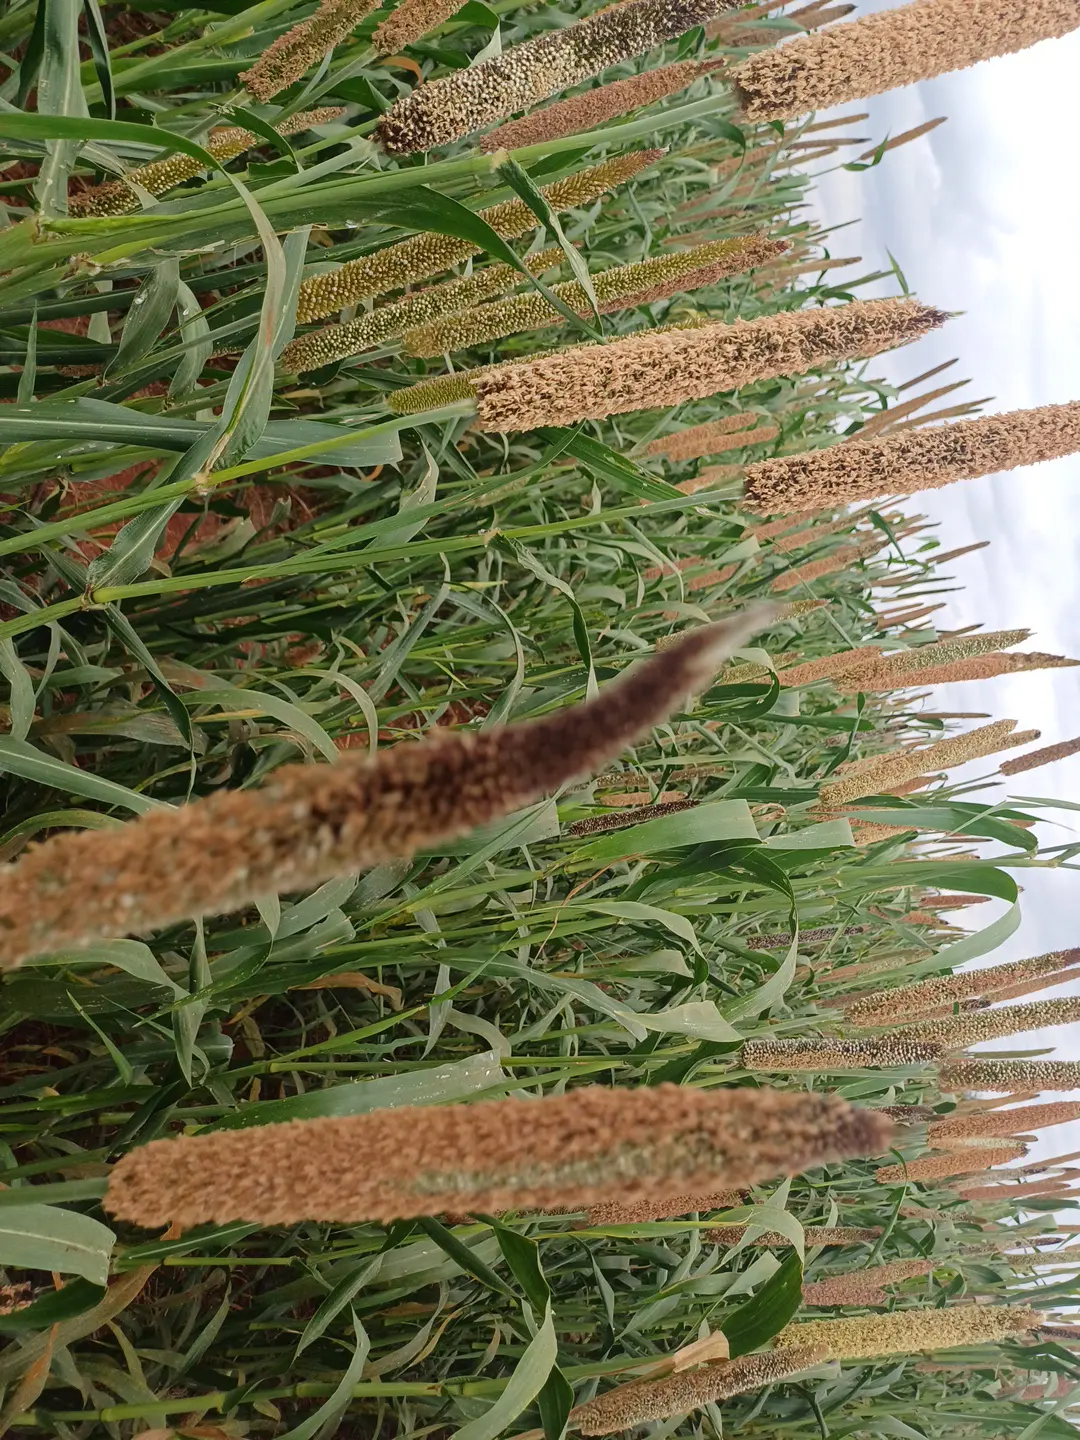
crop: pearl millet
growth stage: filling grain
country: Kenya
